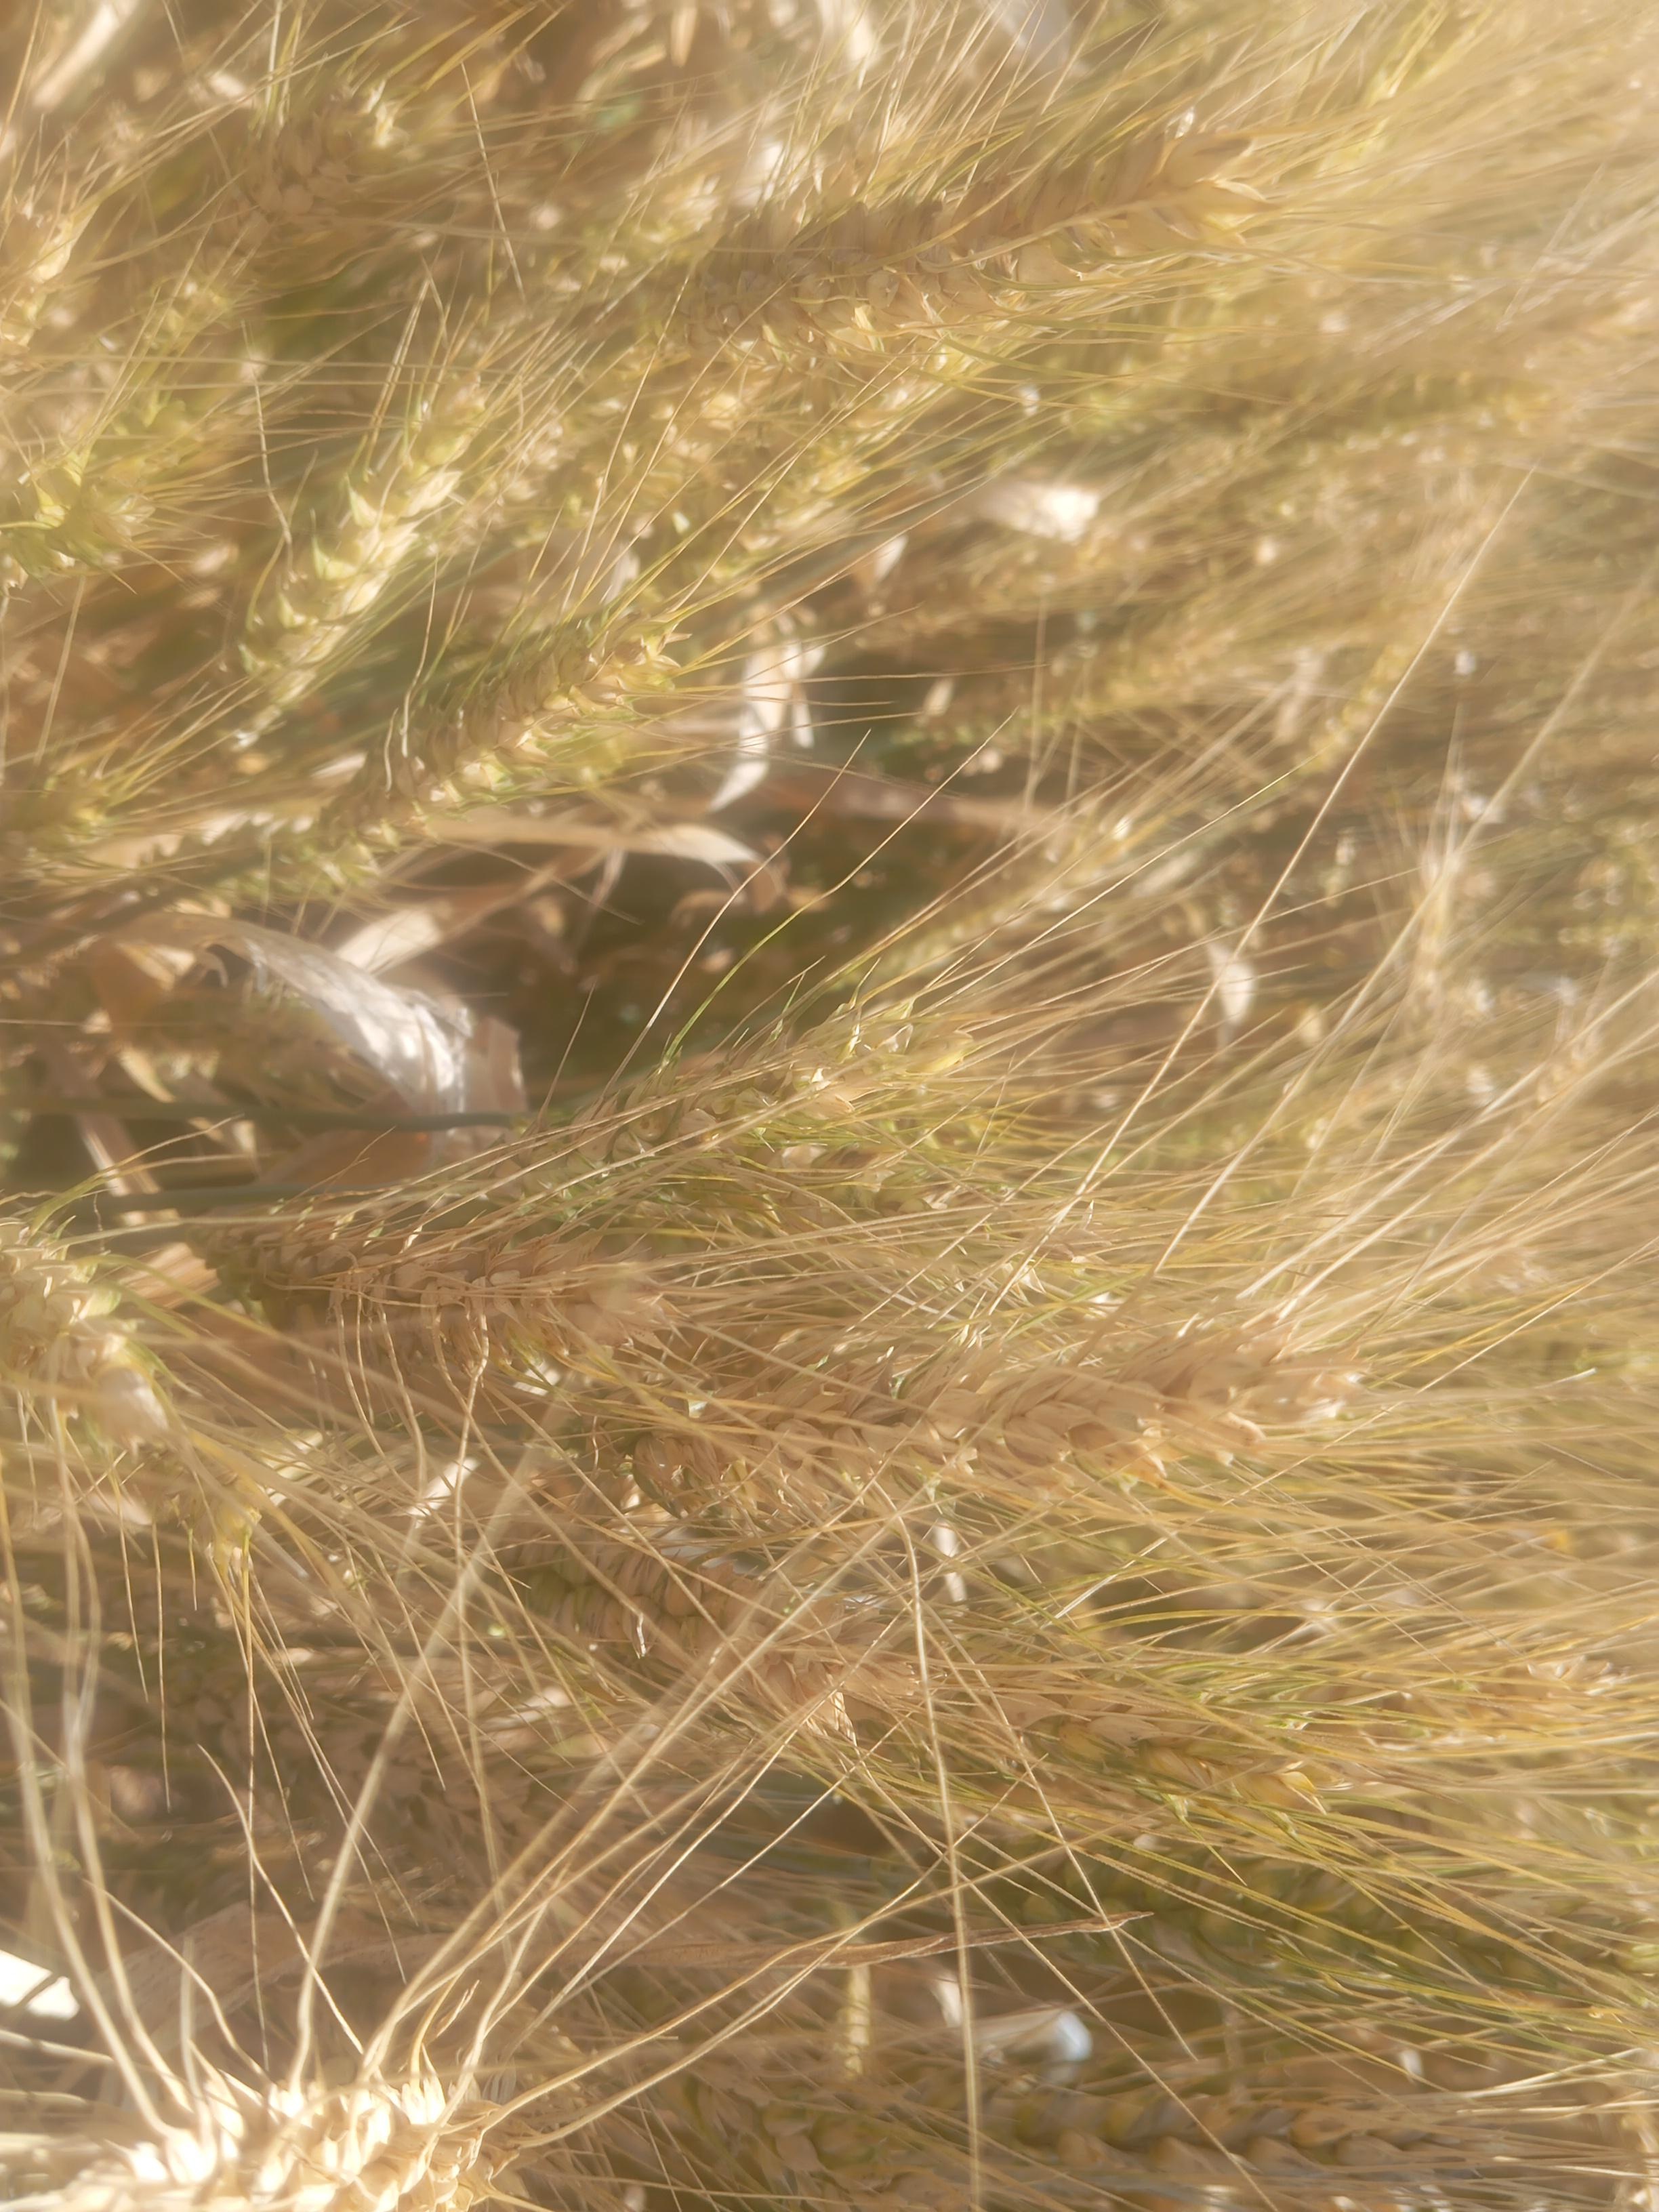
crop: wheat
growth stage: maturity
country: Kenya
